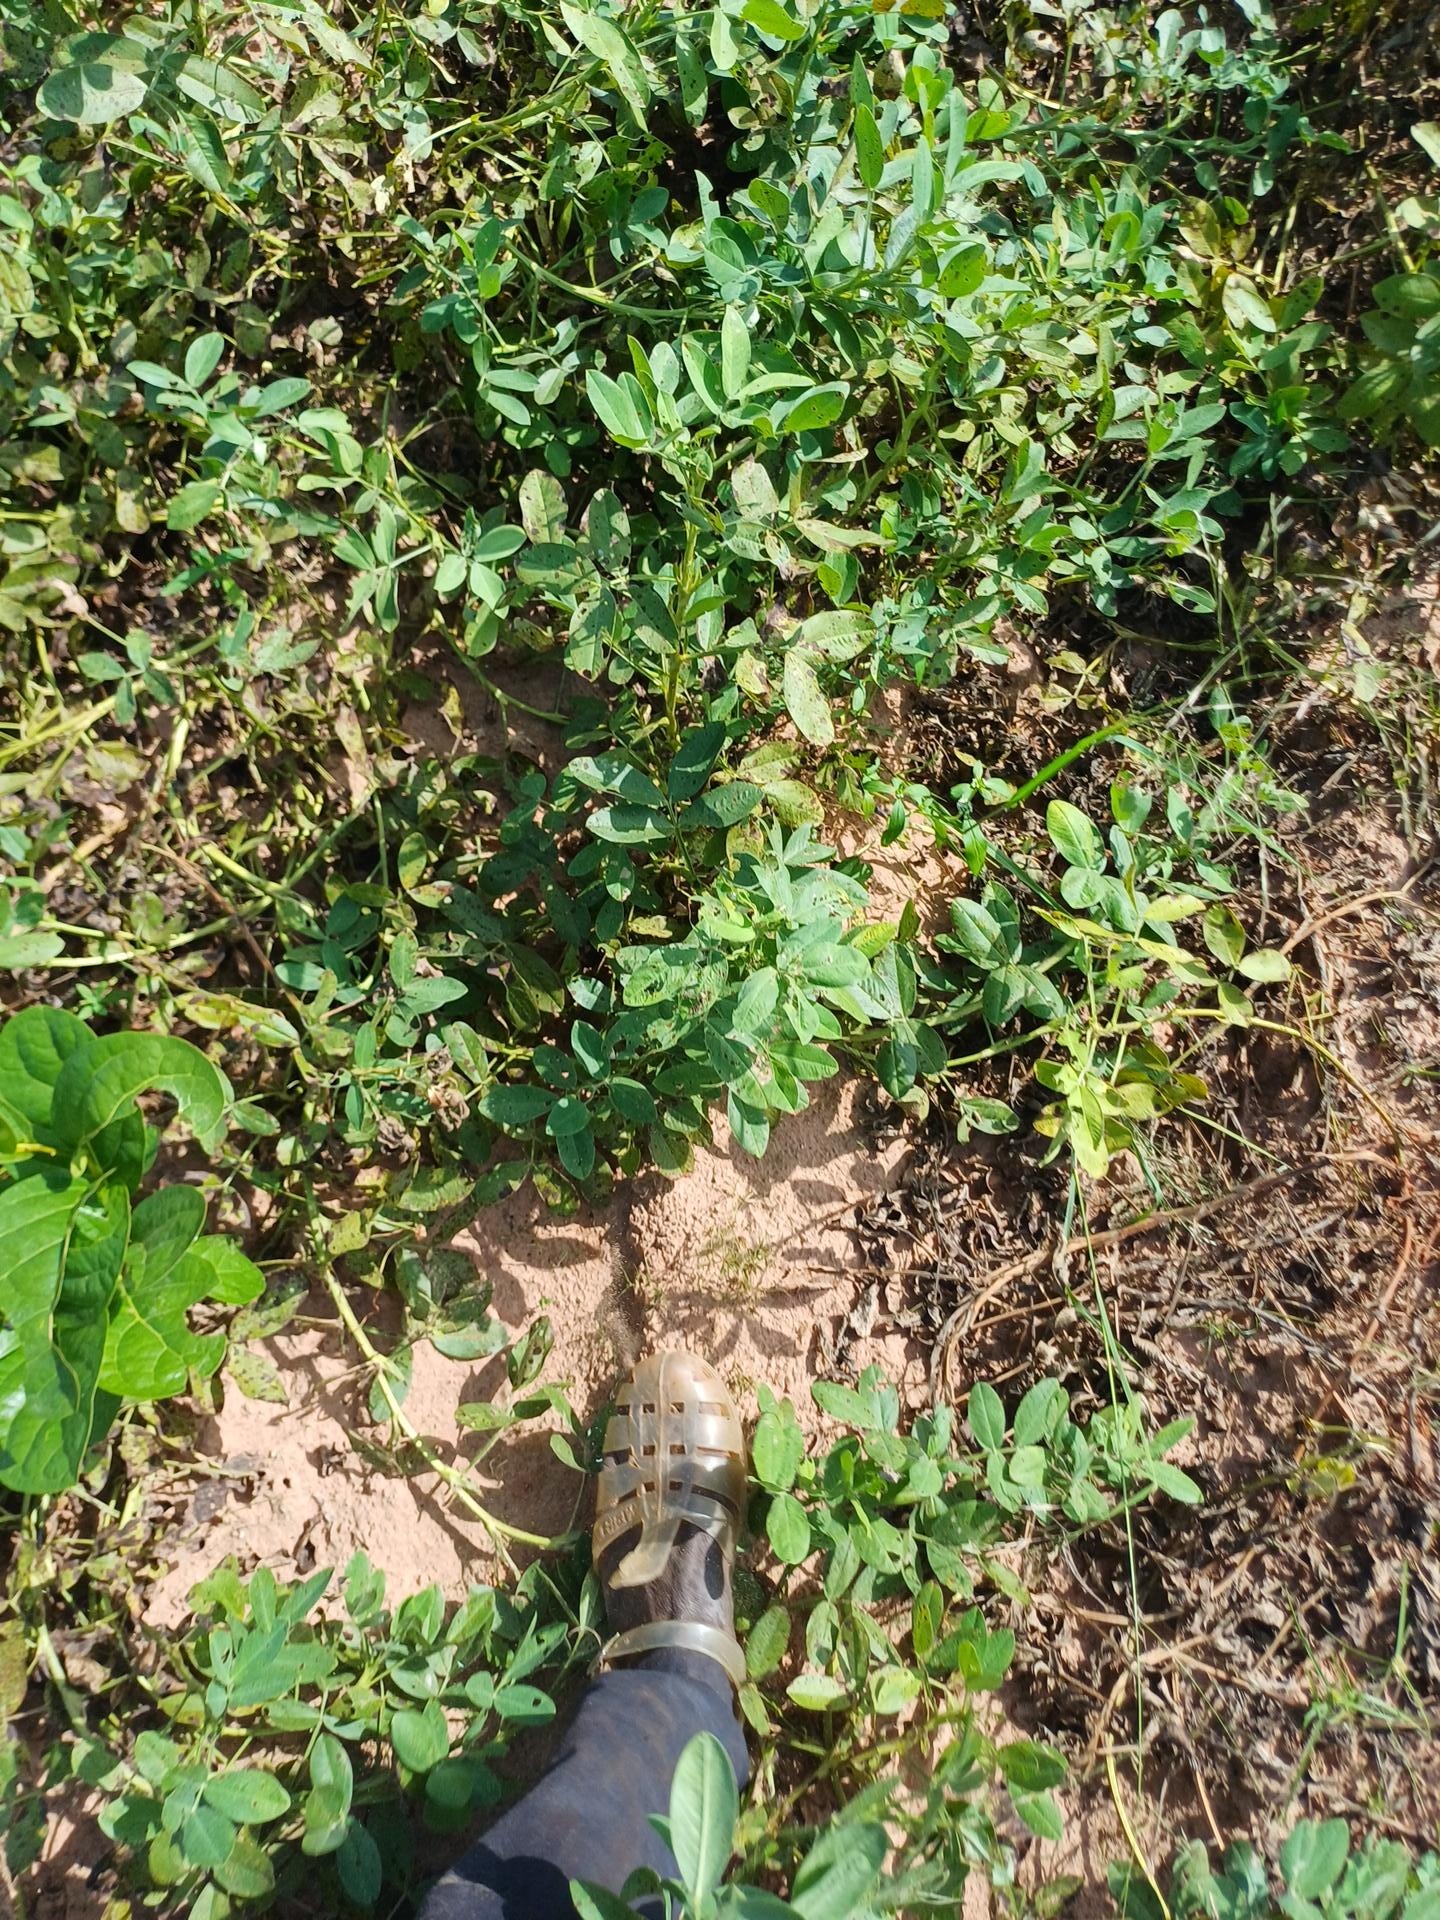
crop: groundnut
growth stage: flowering
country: Senegal
